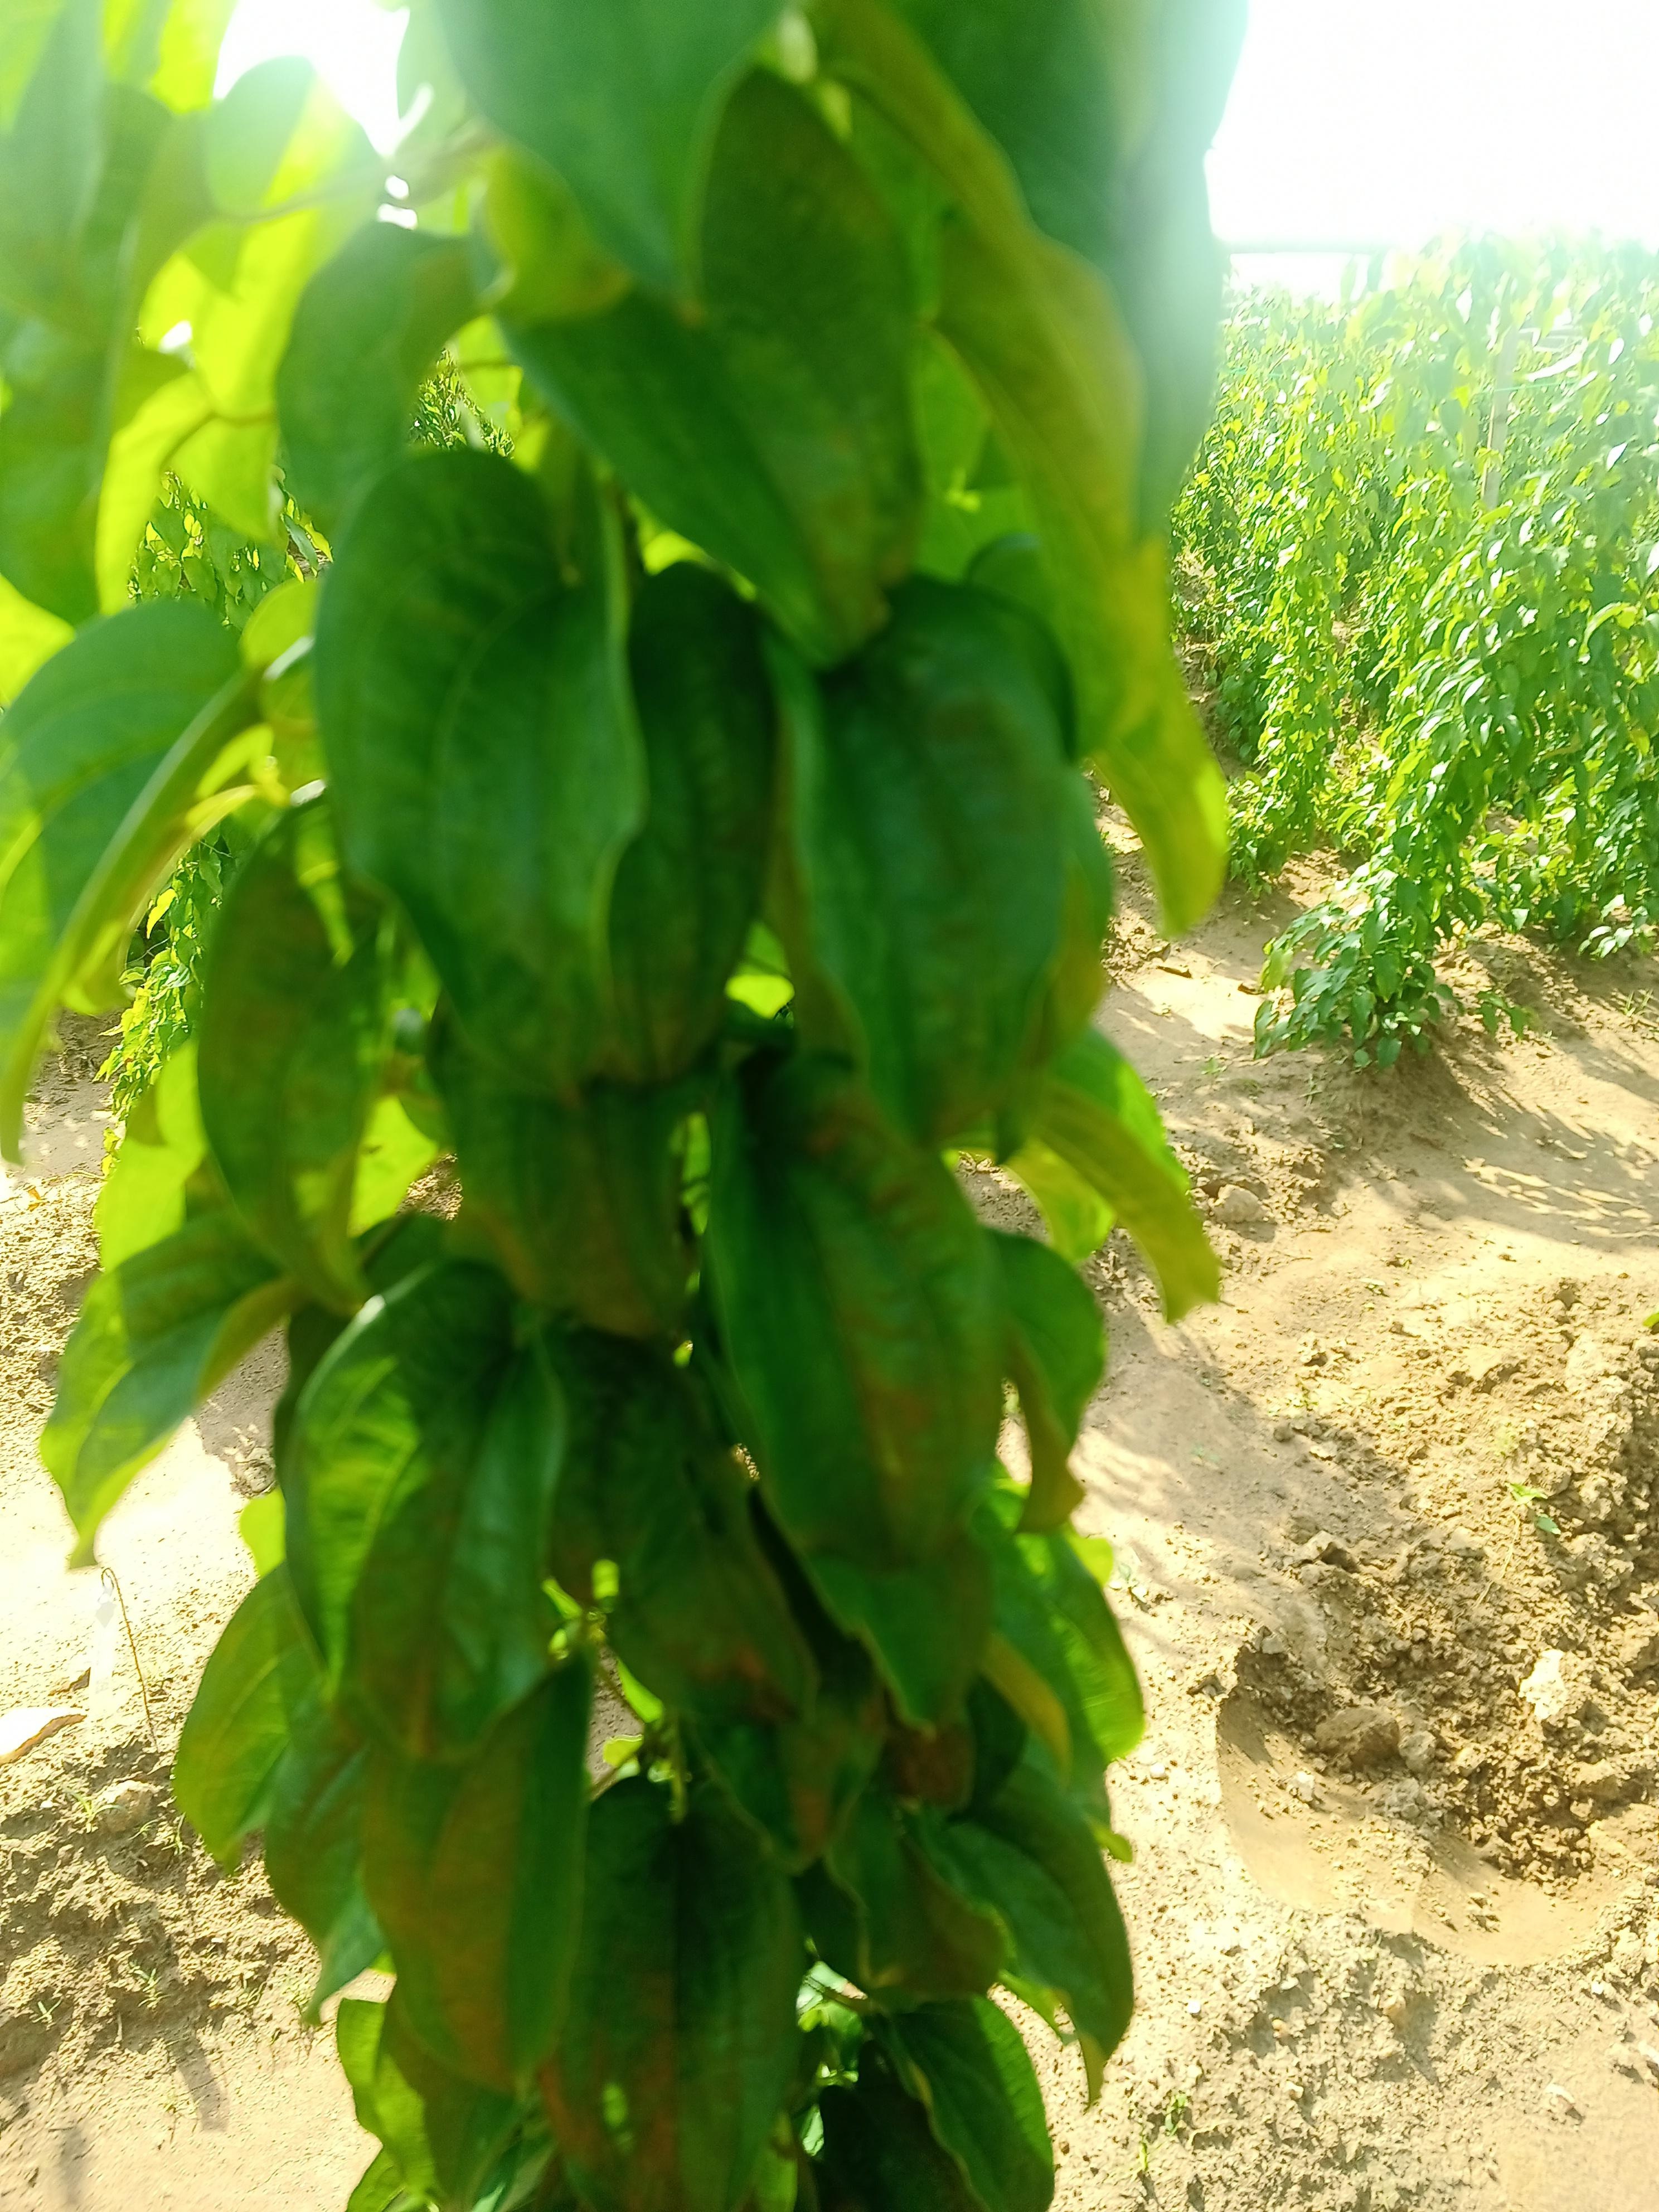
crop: yam
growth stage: vegetative
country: Nigeria
